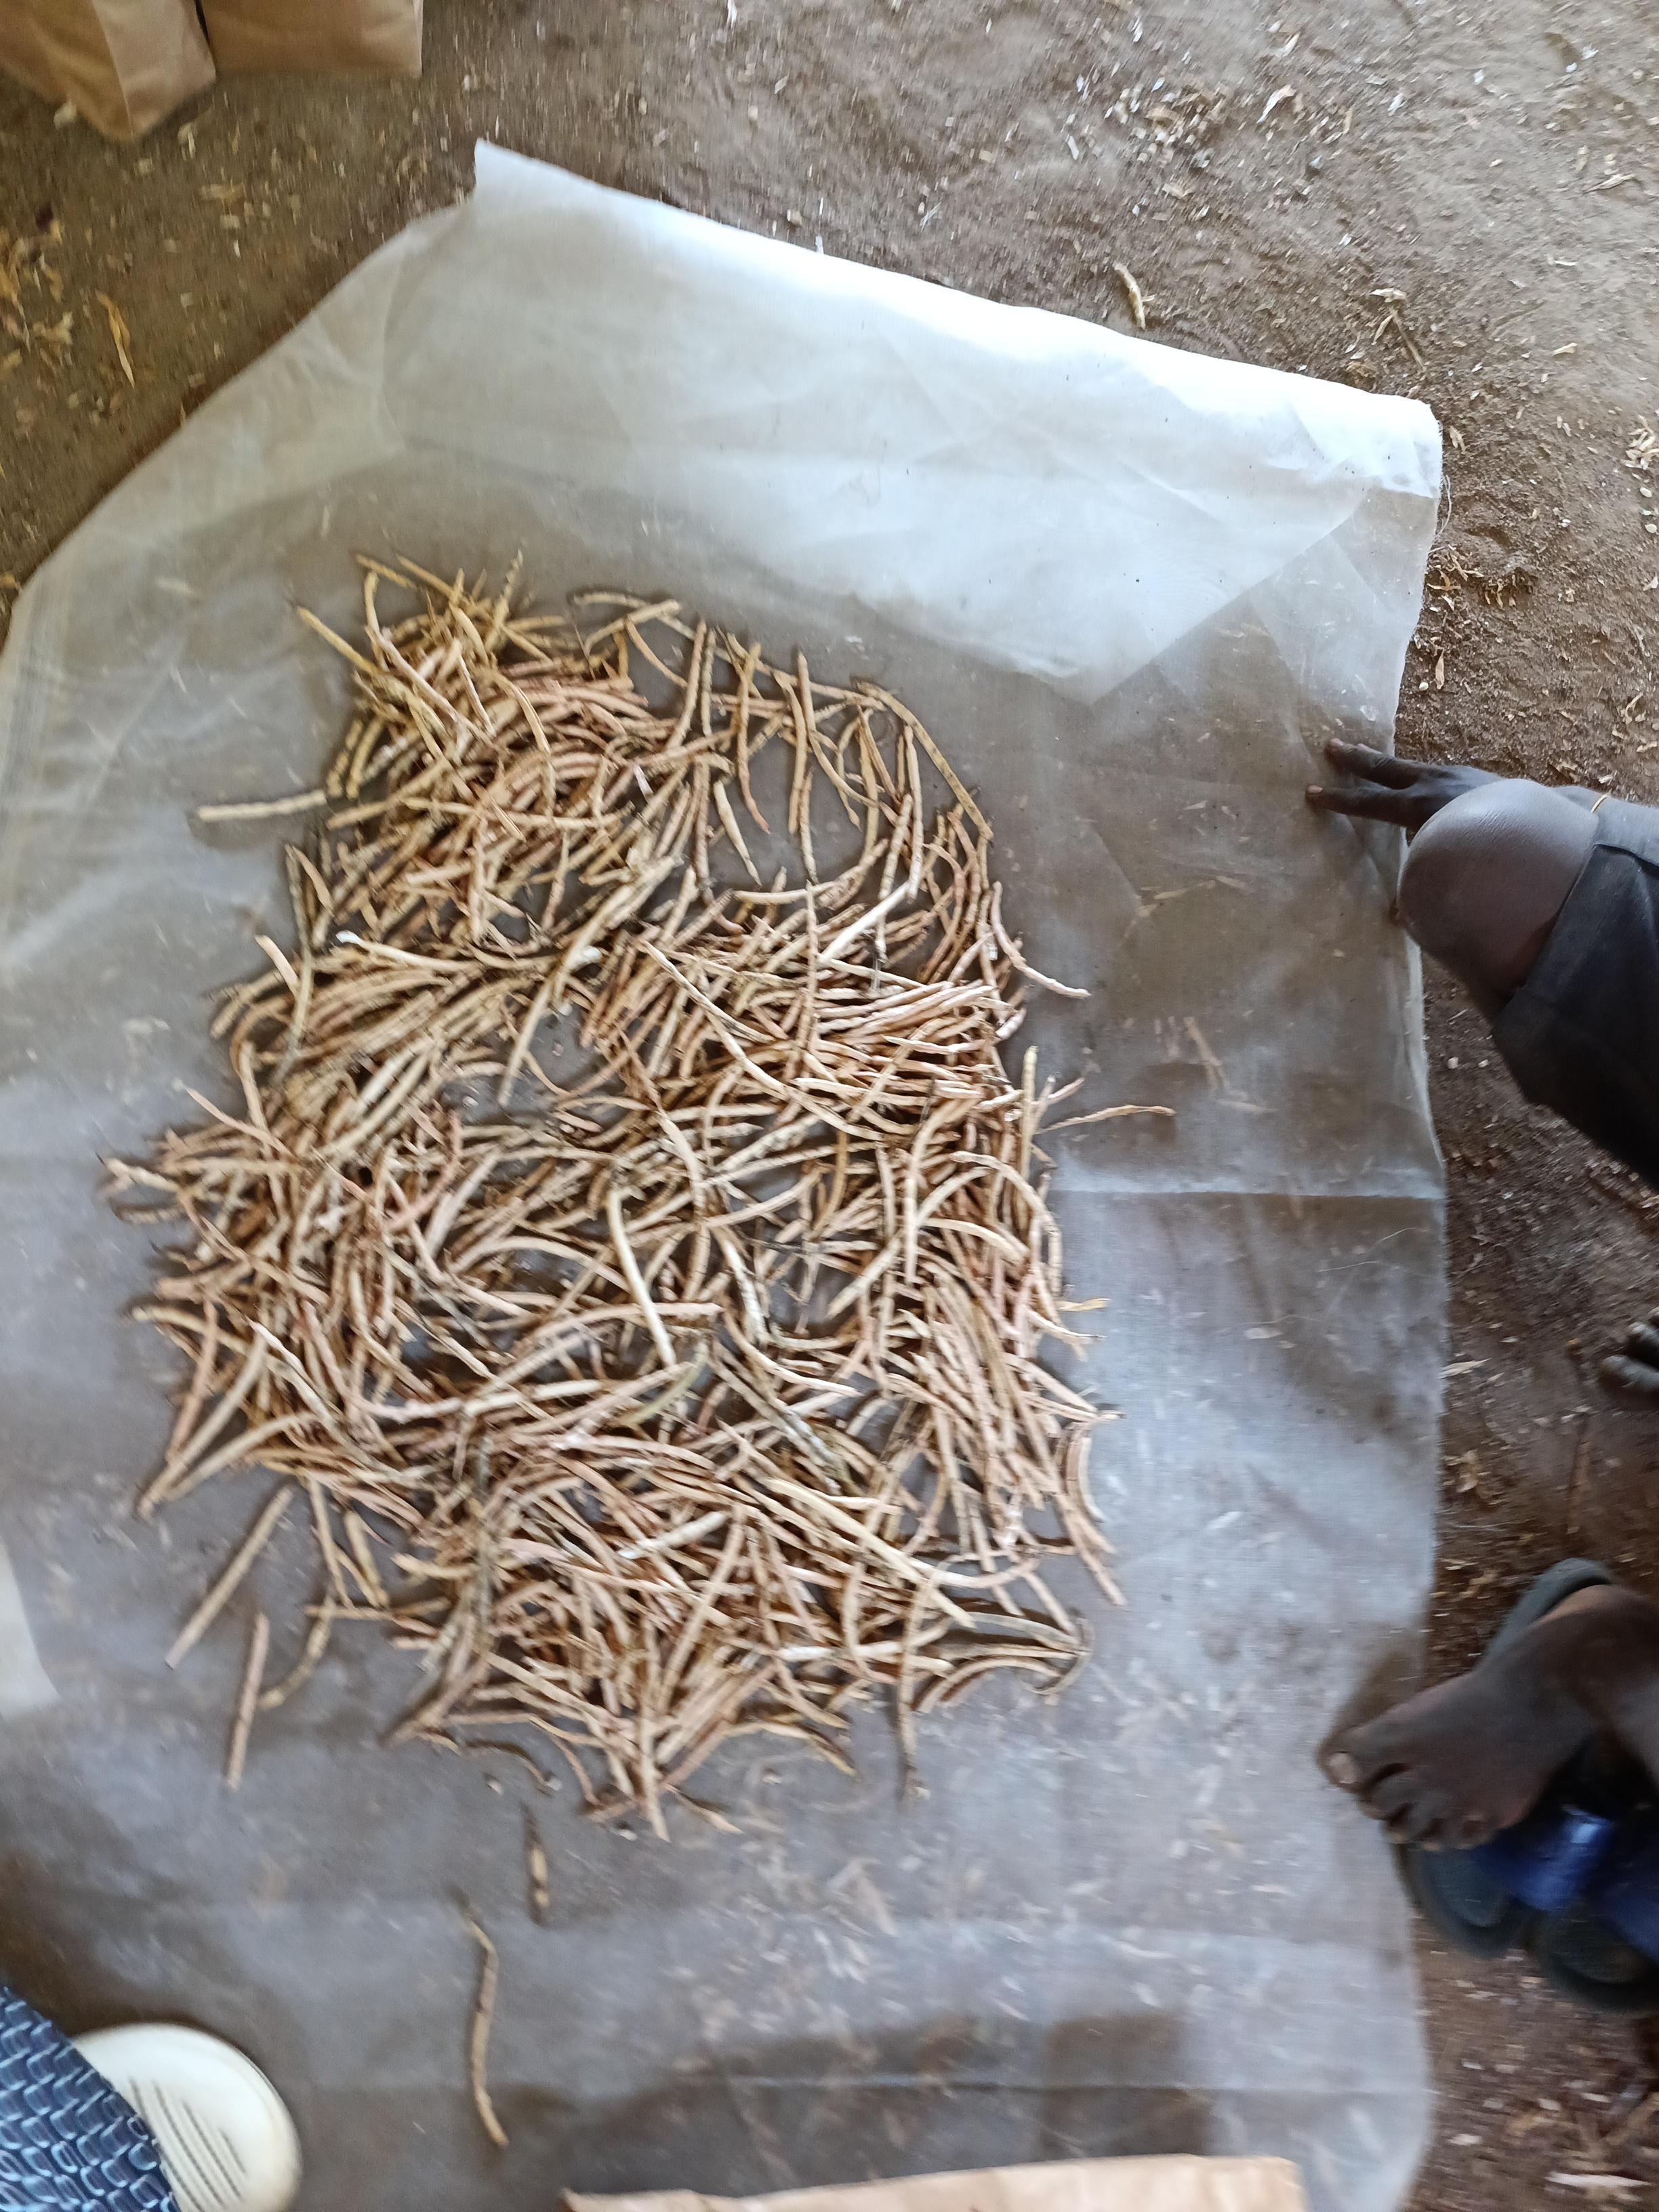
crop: cowpea
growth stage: harvest
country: Nigeria
